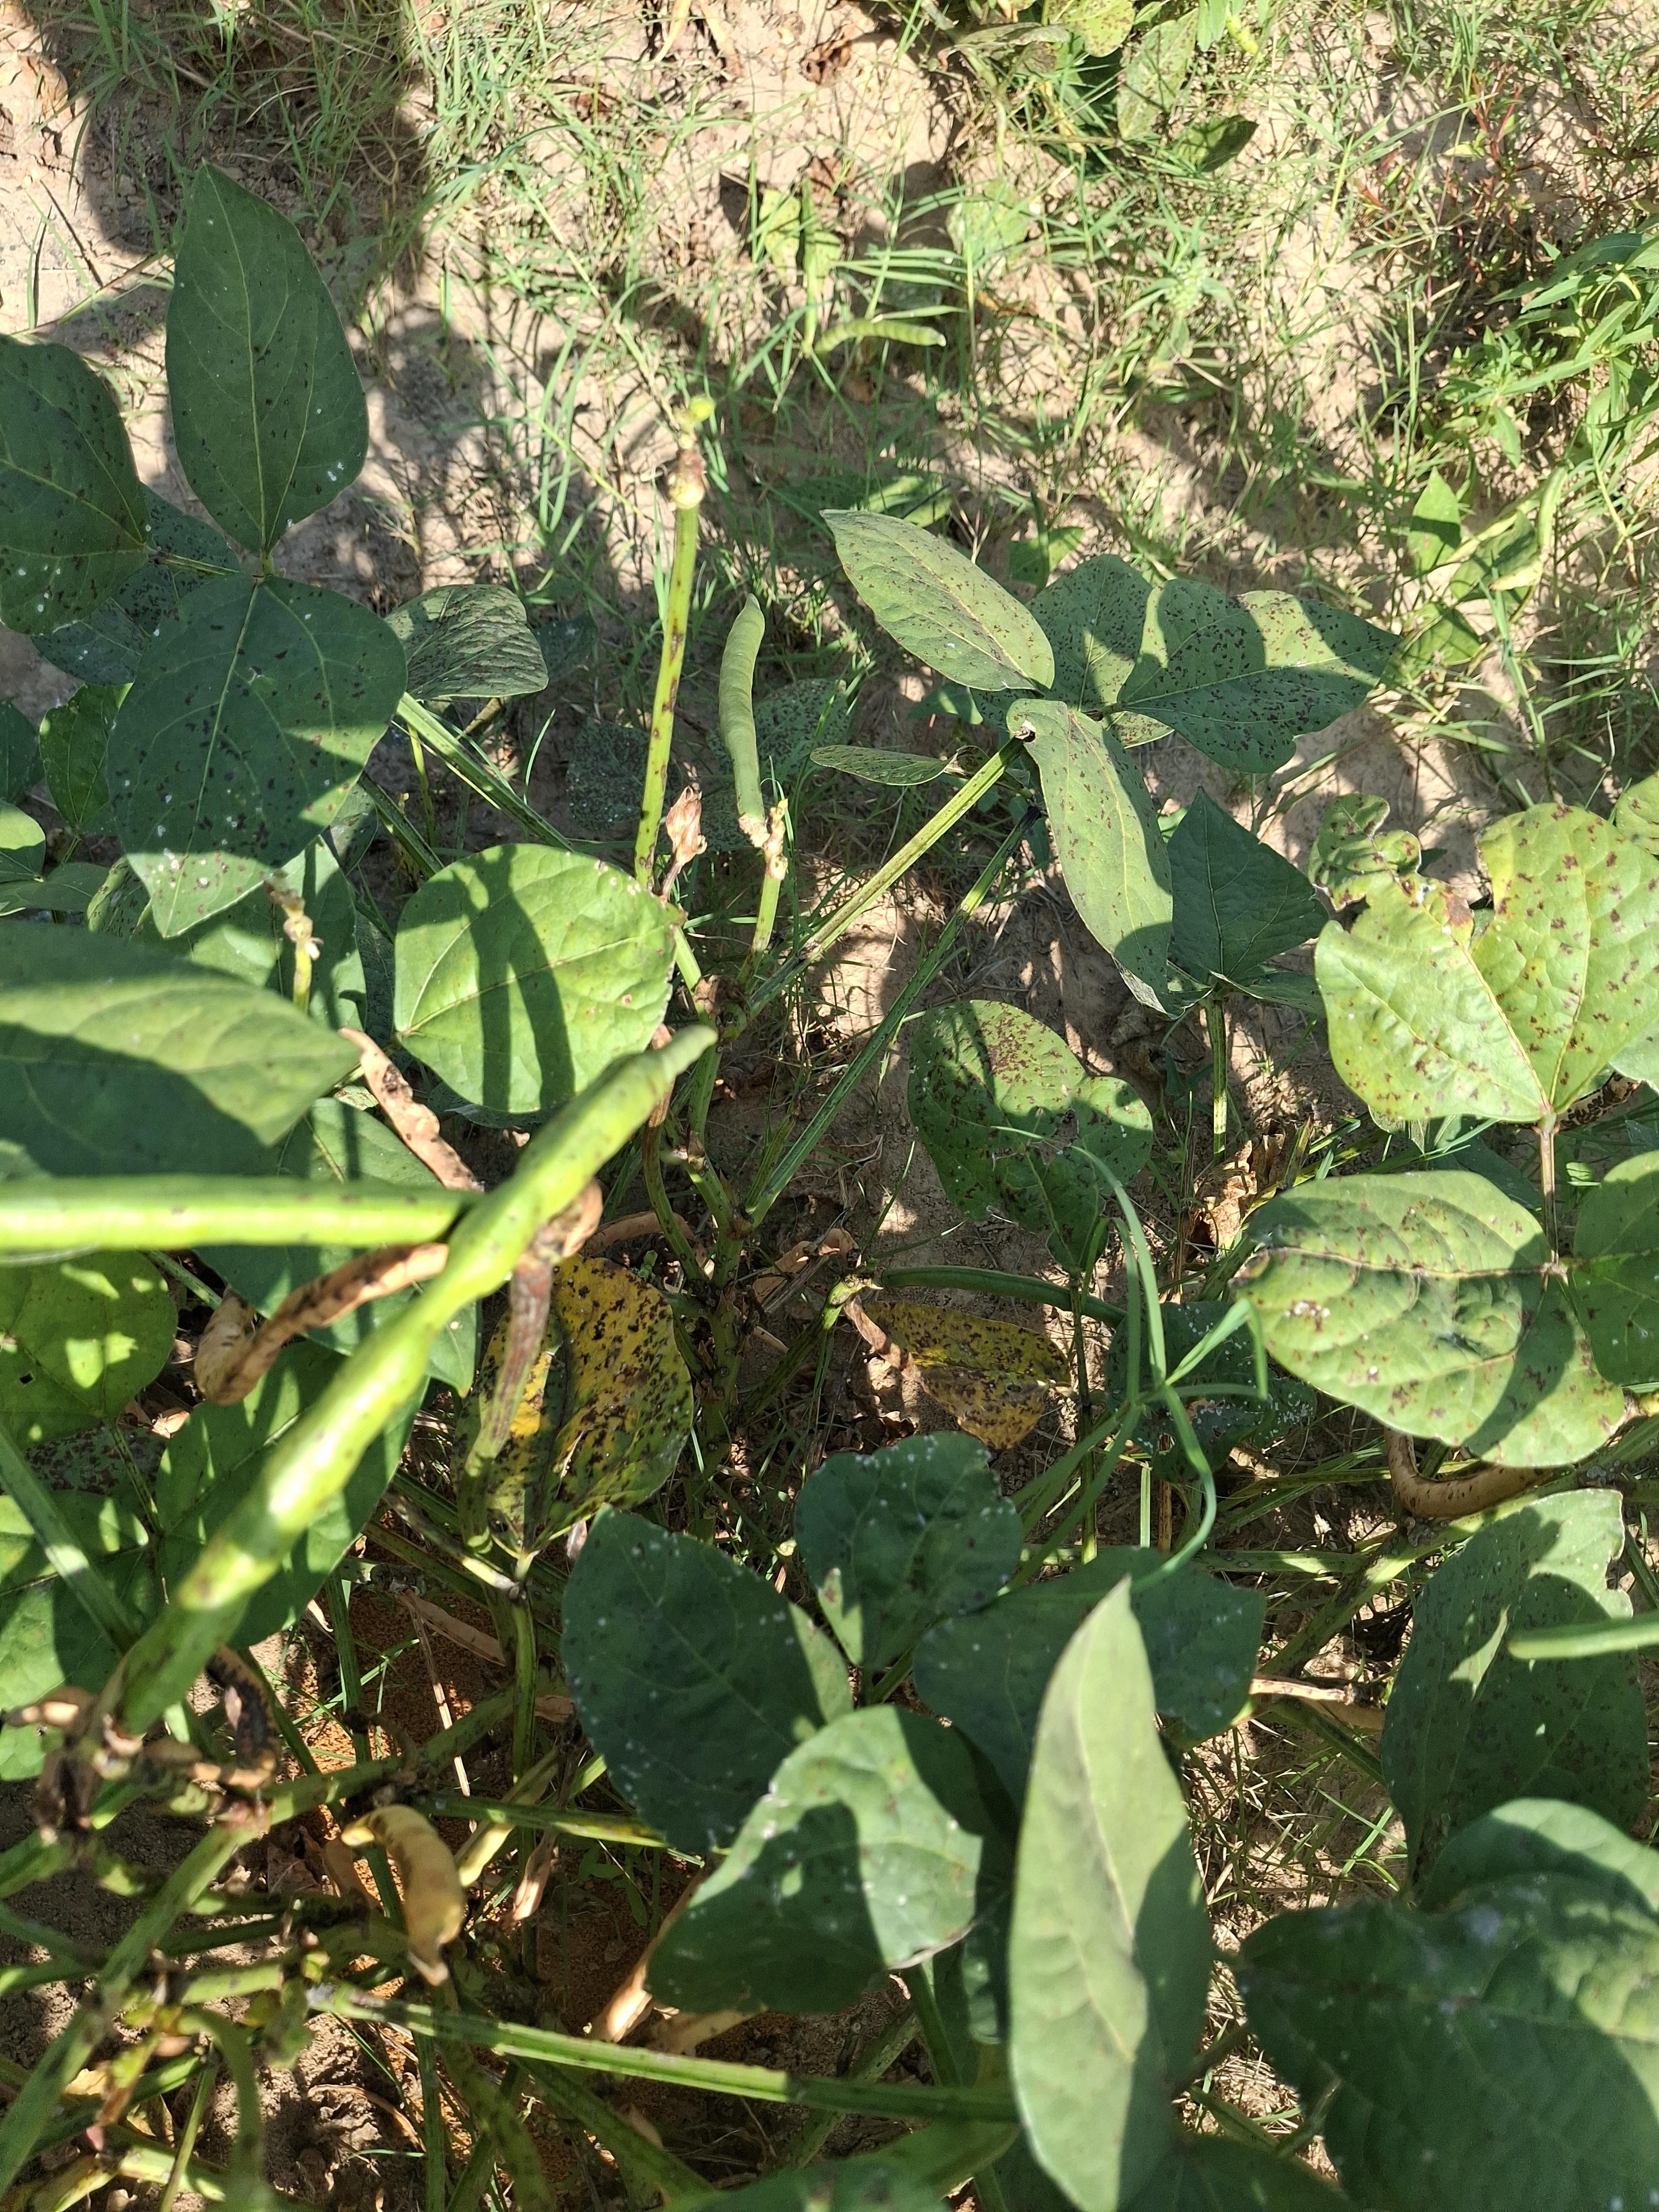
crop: cowpea
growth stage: maturity
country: Nigeria
